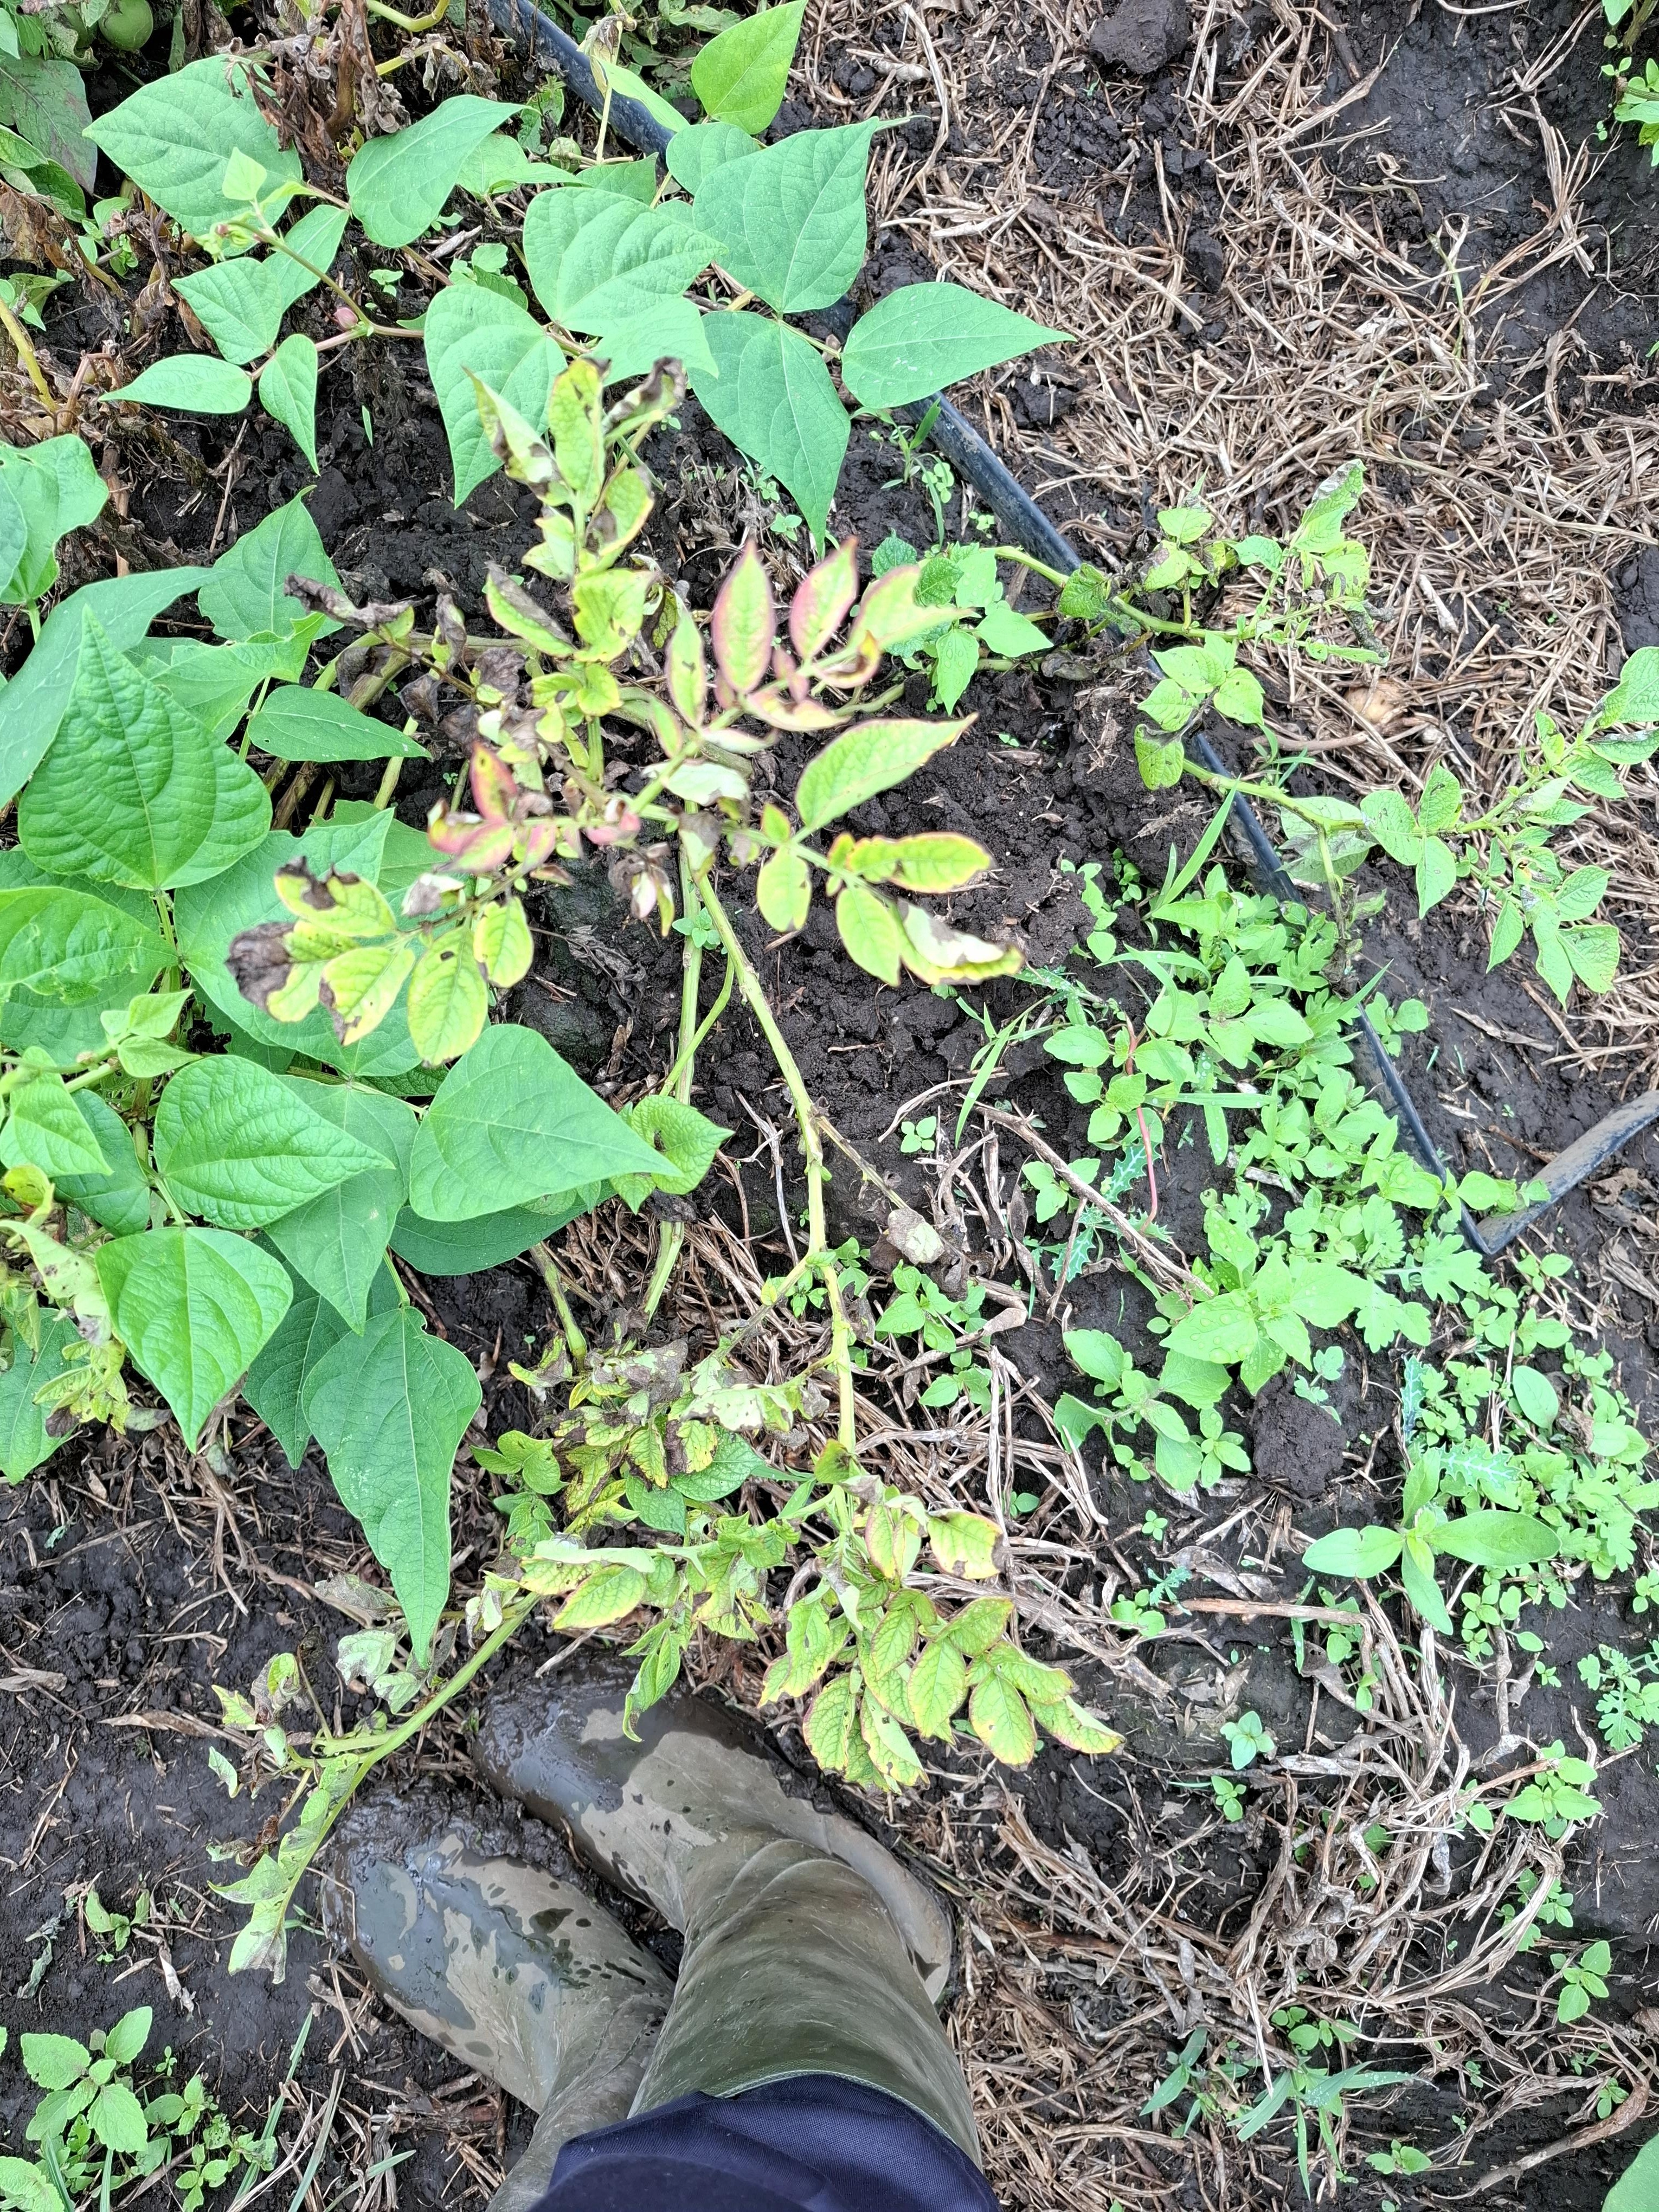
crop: potato
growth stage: flowering
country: Tanzania
